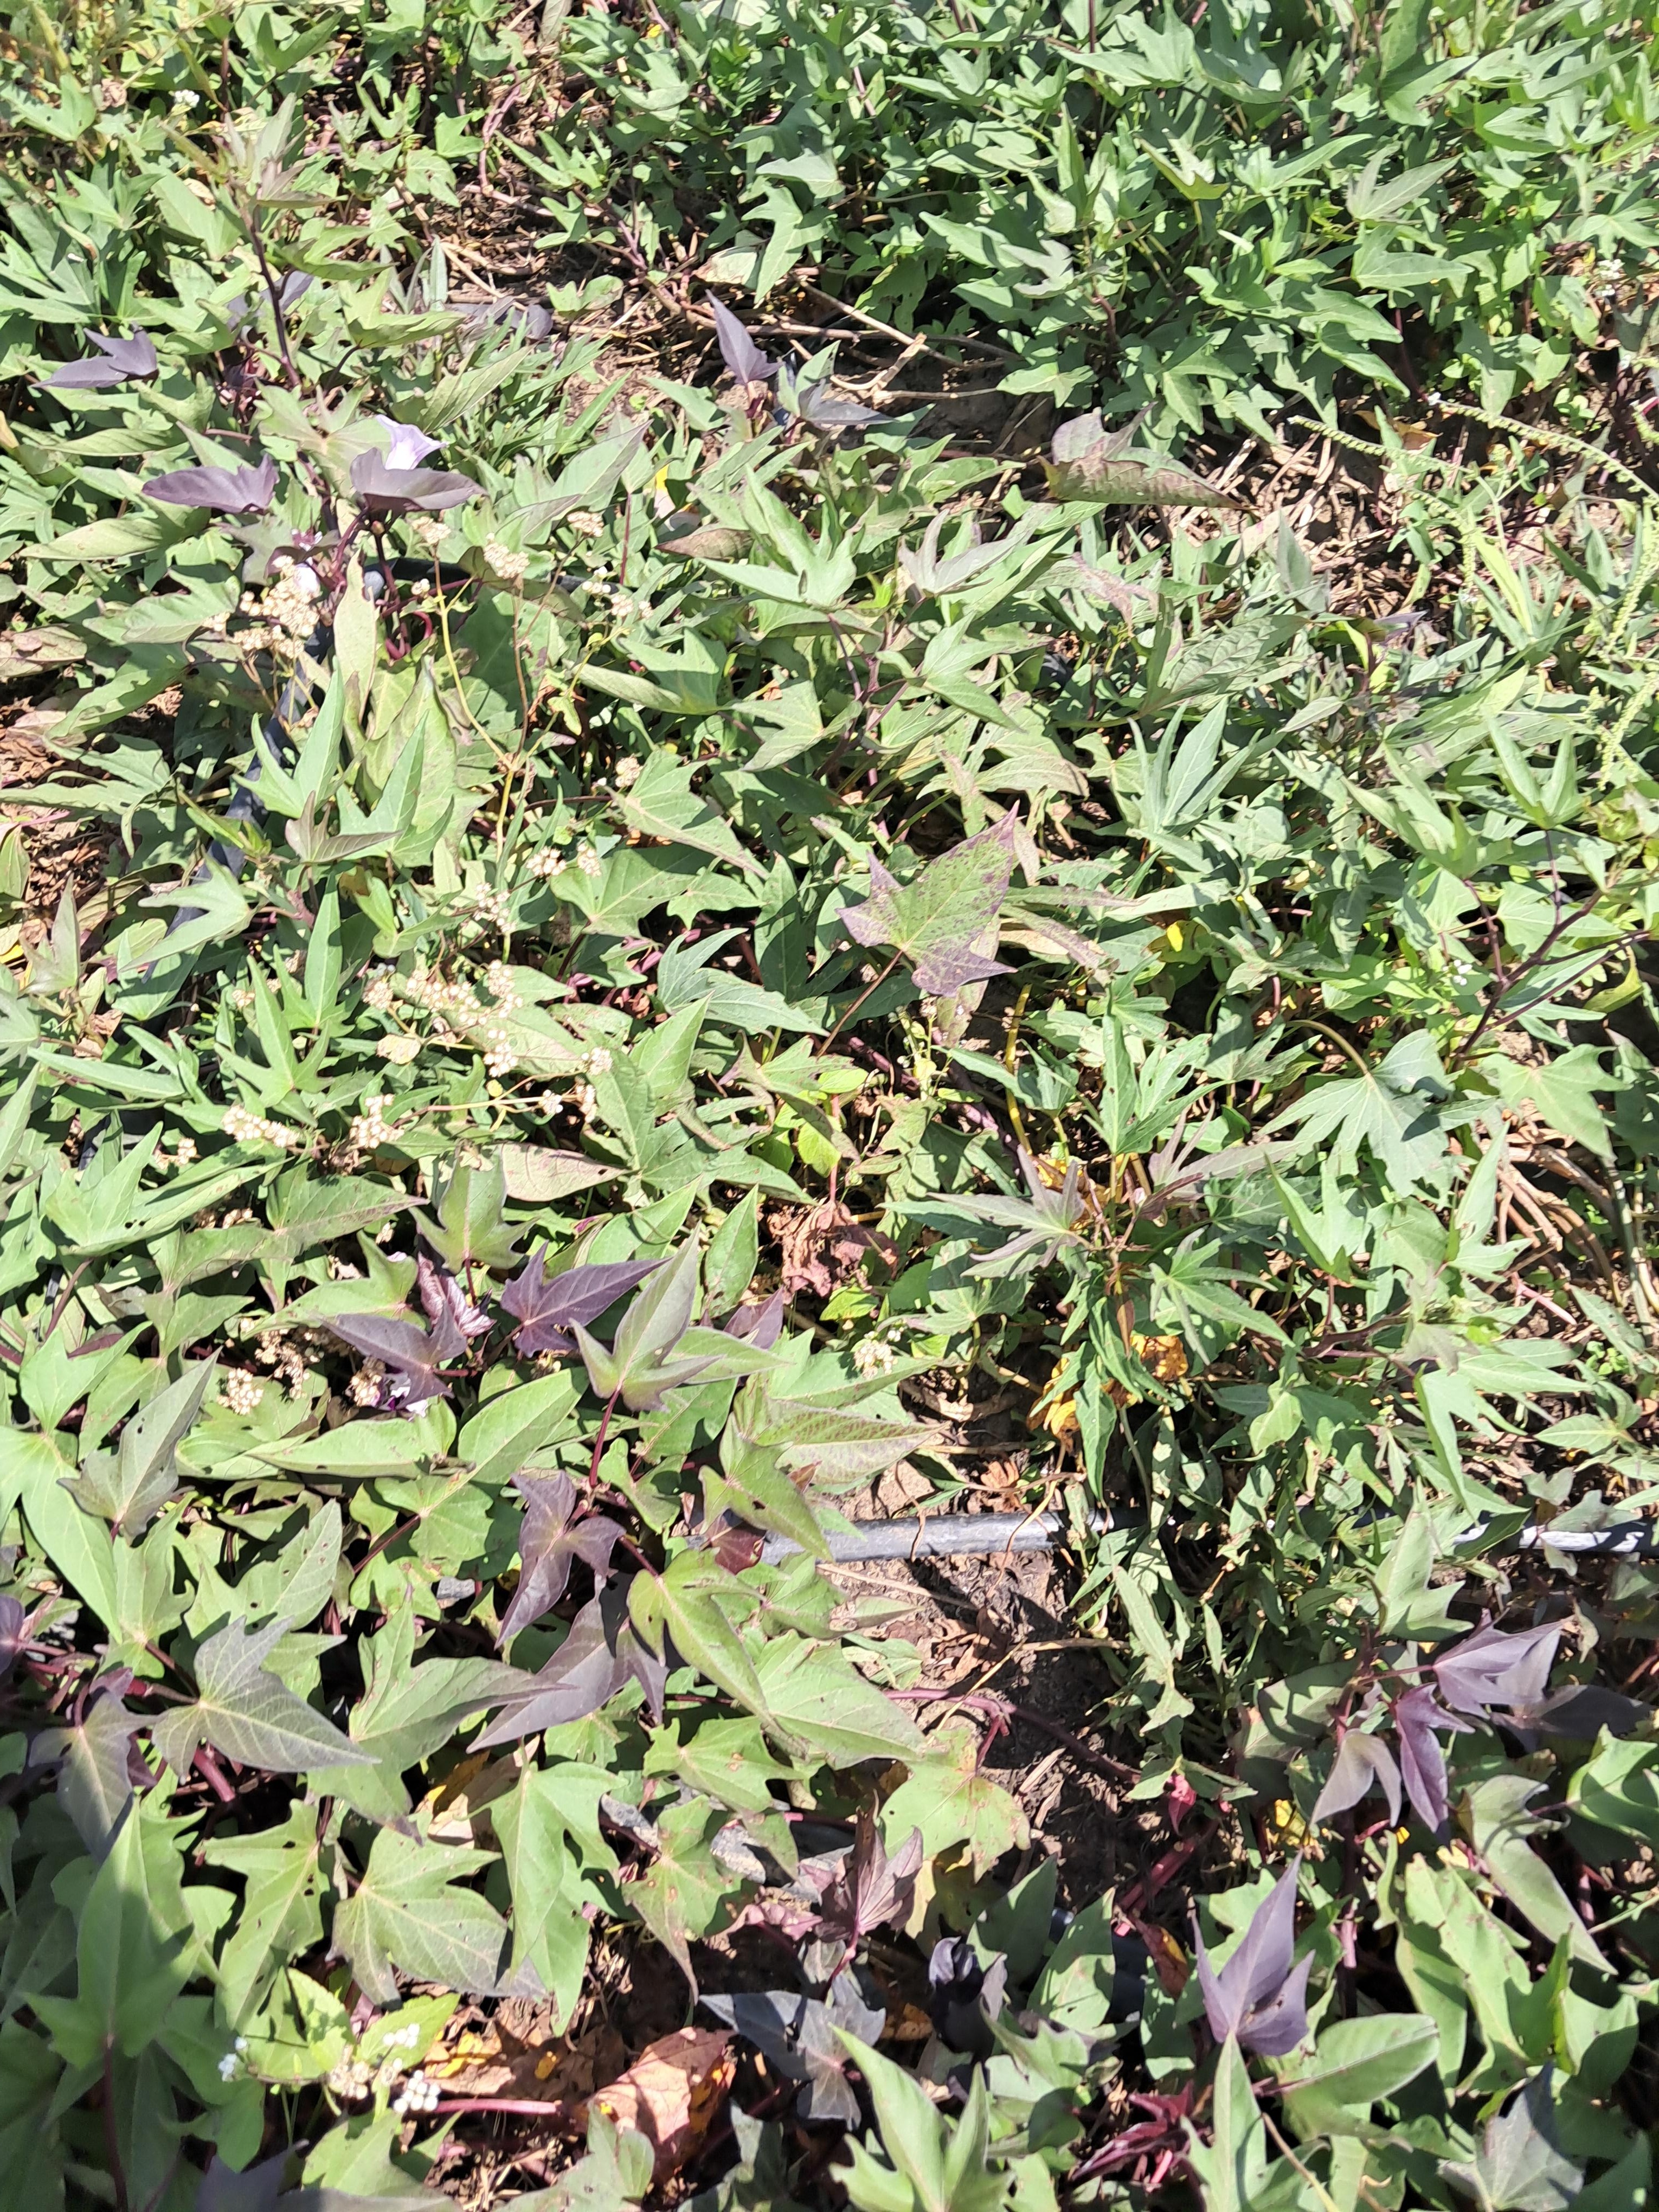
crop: sweet potato
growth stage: flowering
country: Tanzania
